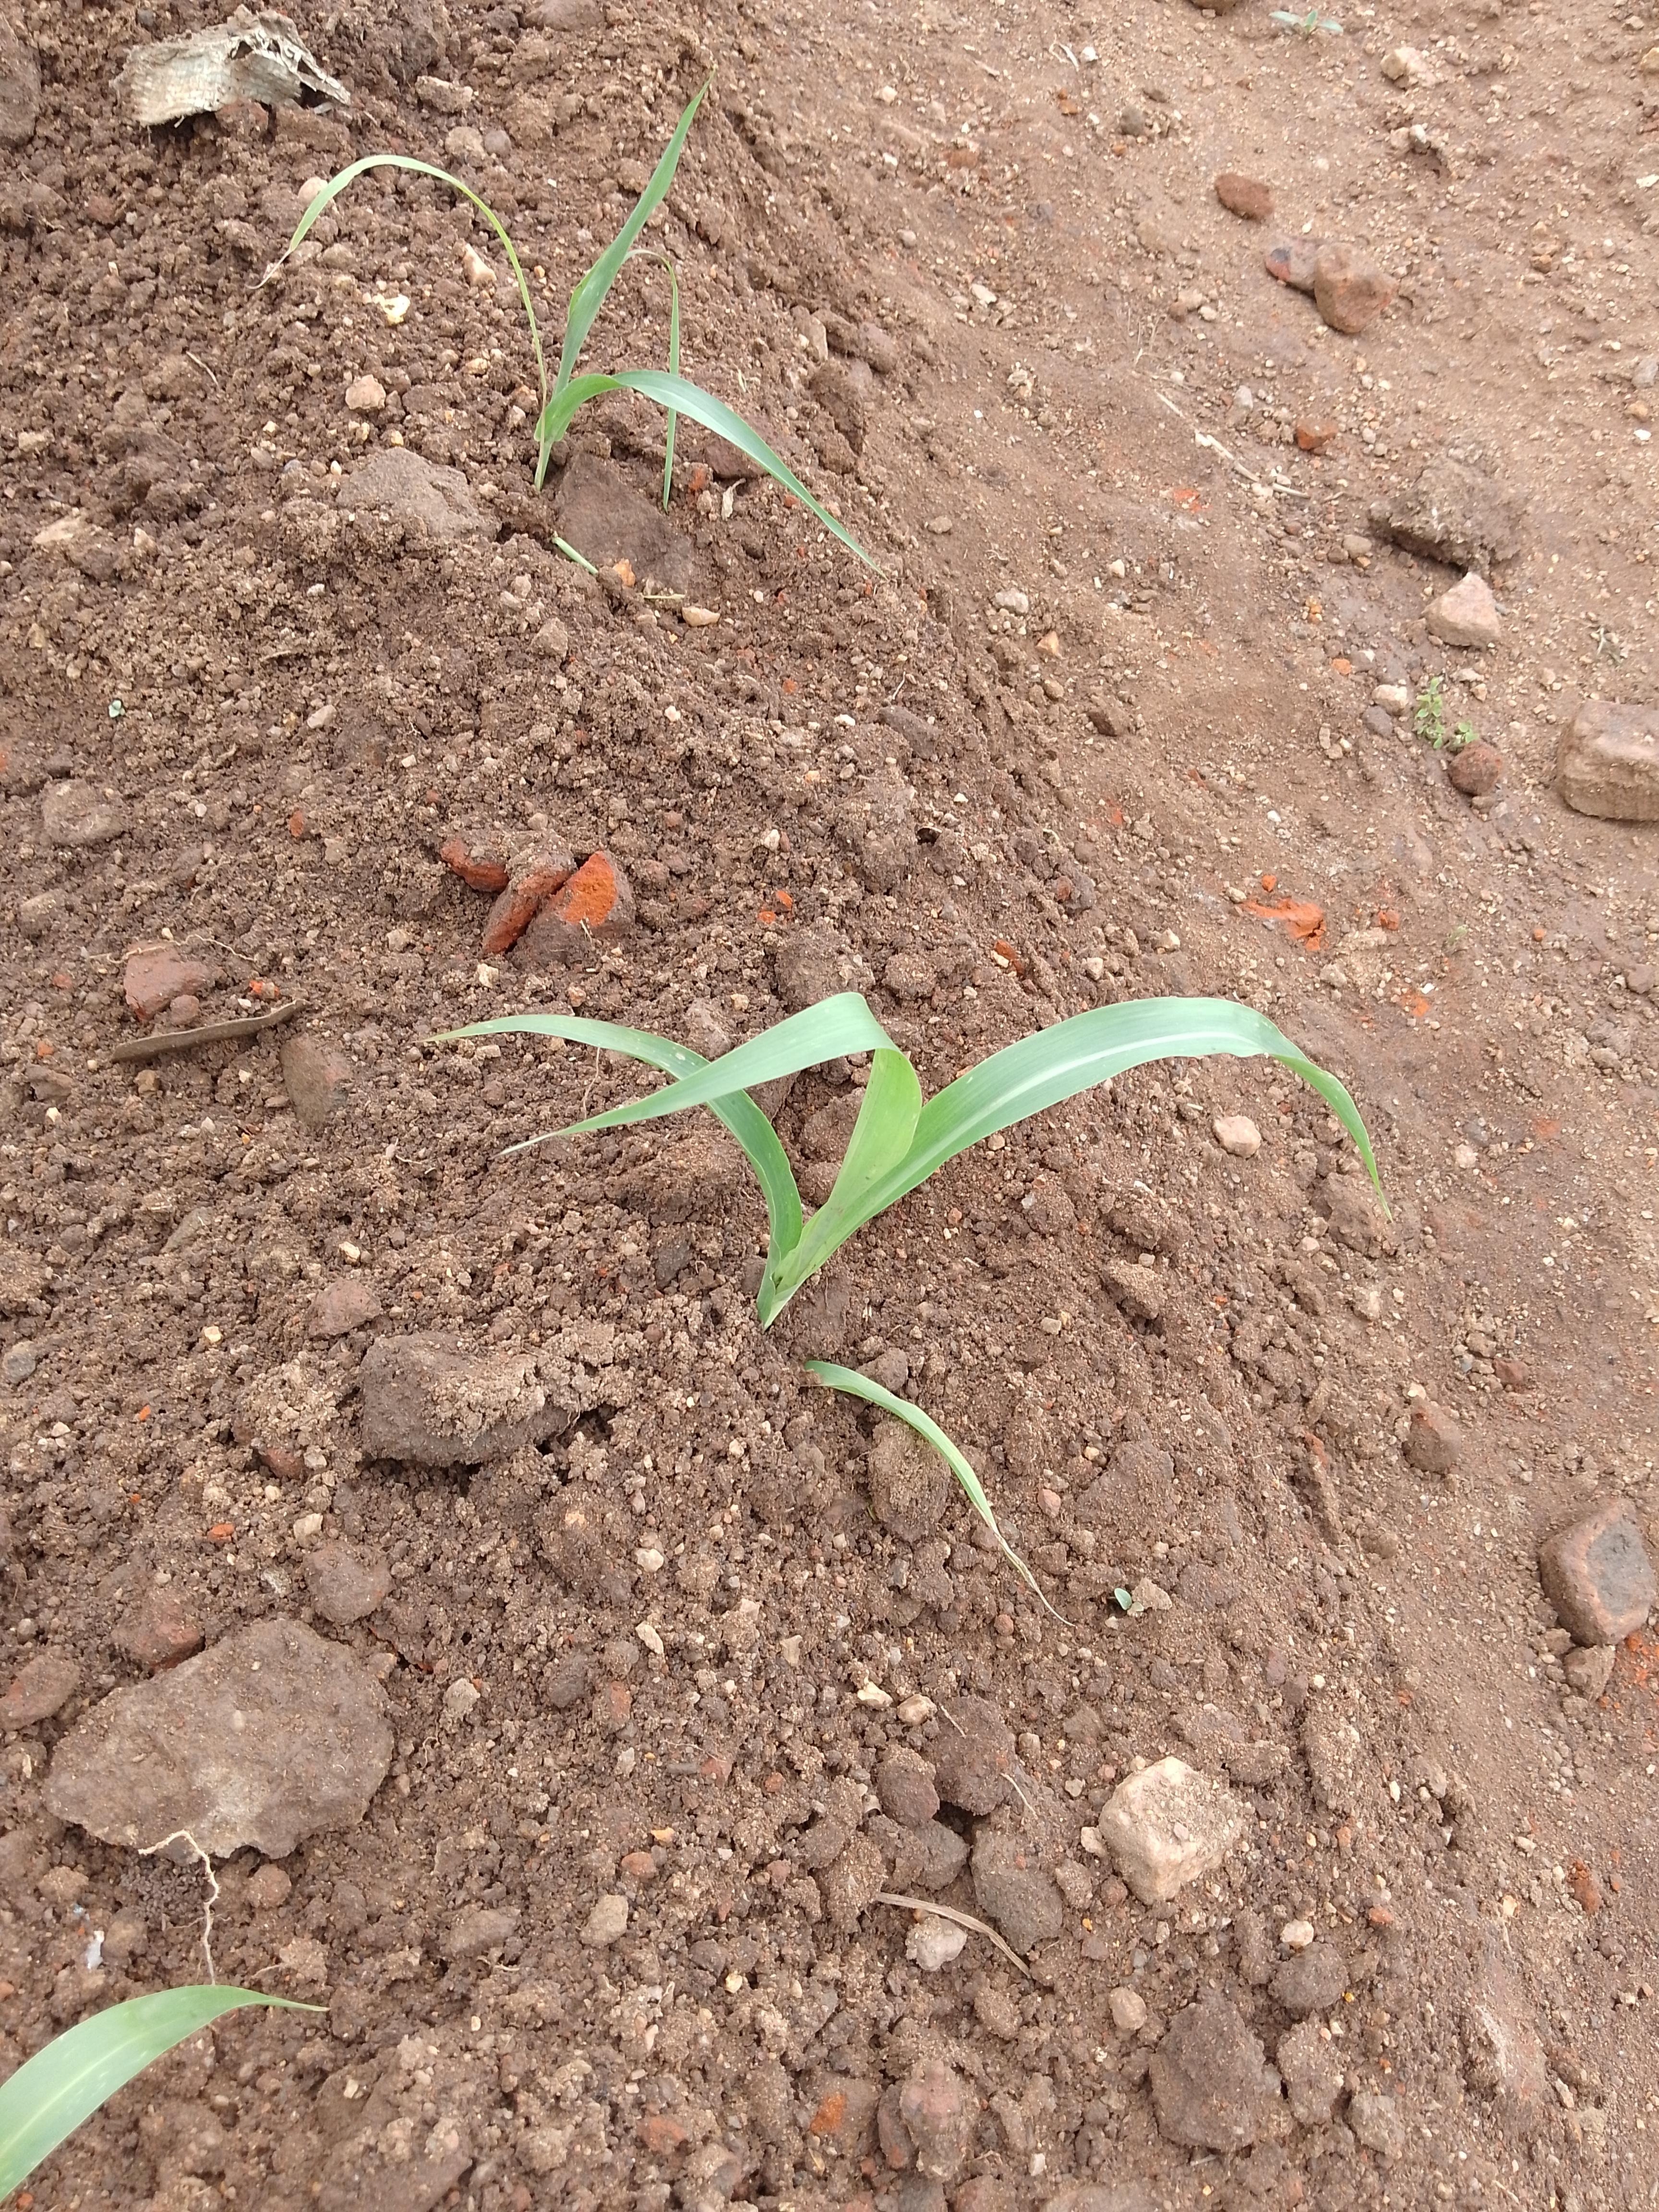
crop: sorghum
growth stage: elongation stem
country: Malawi
